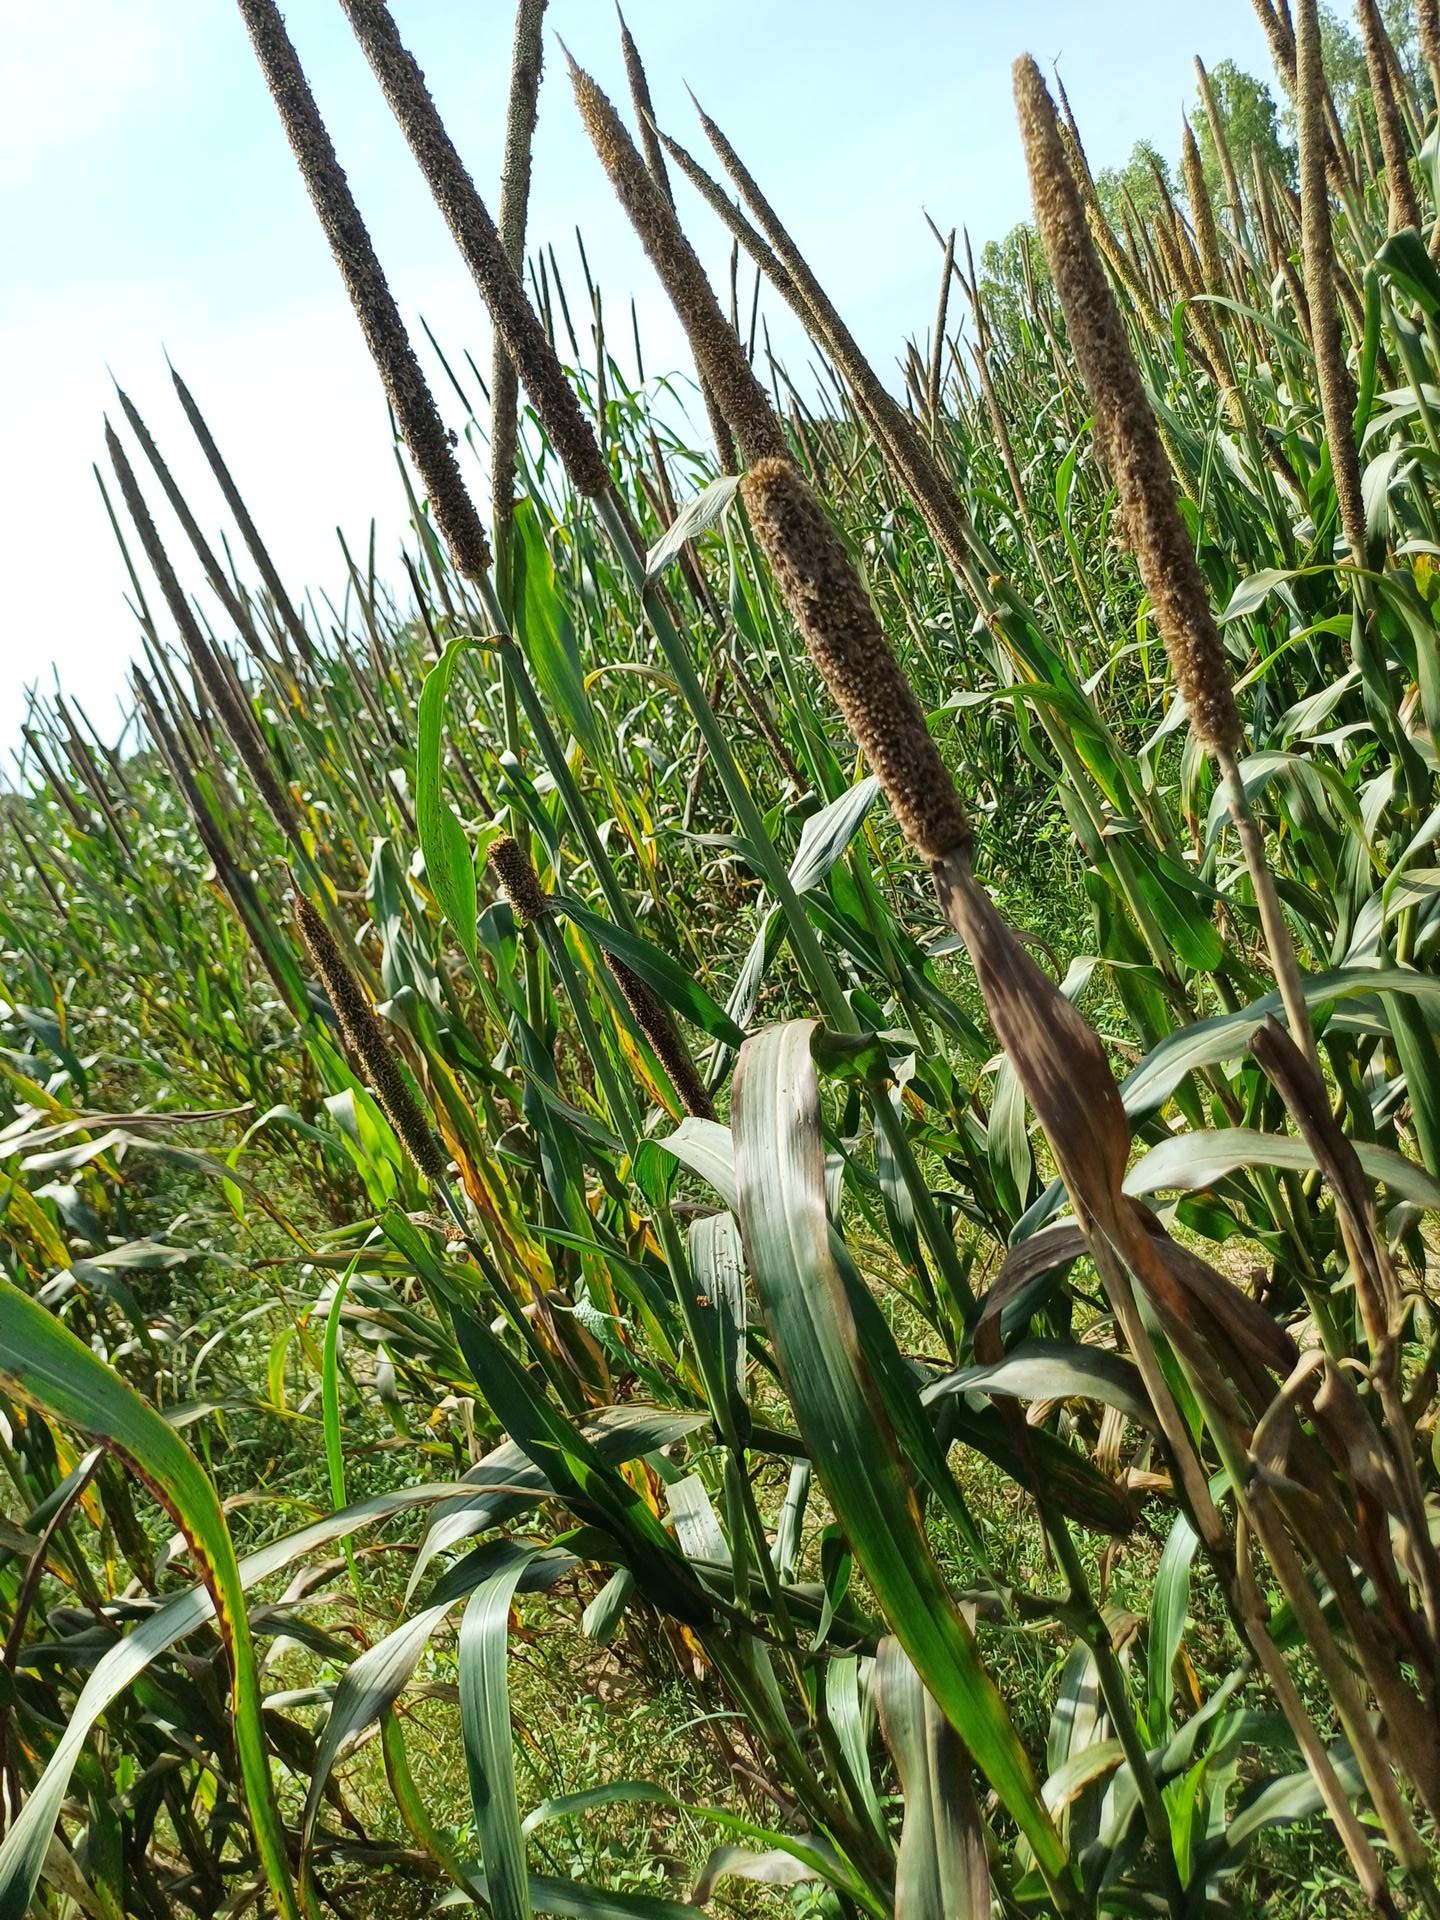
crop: pearl millet
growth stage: filling grain
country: Senegal
